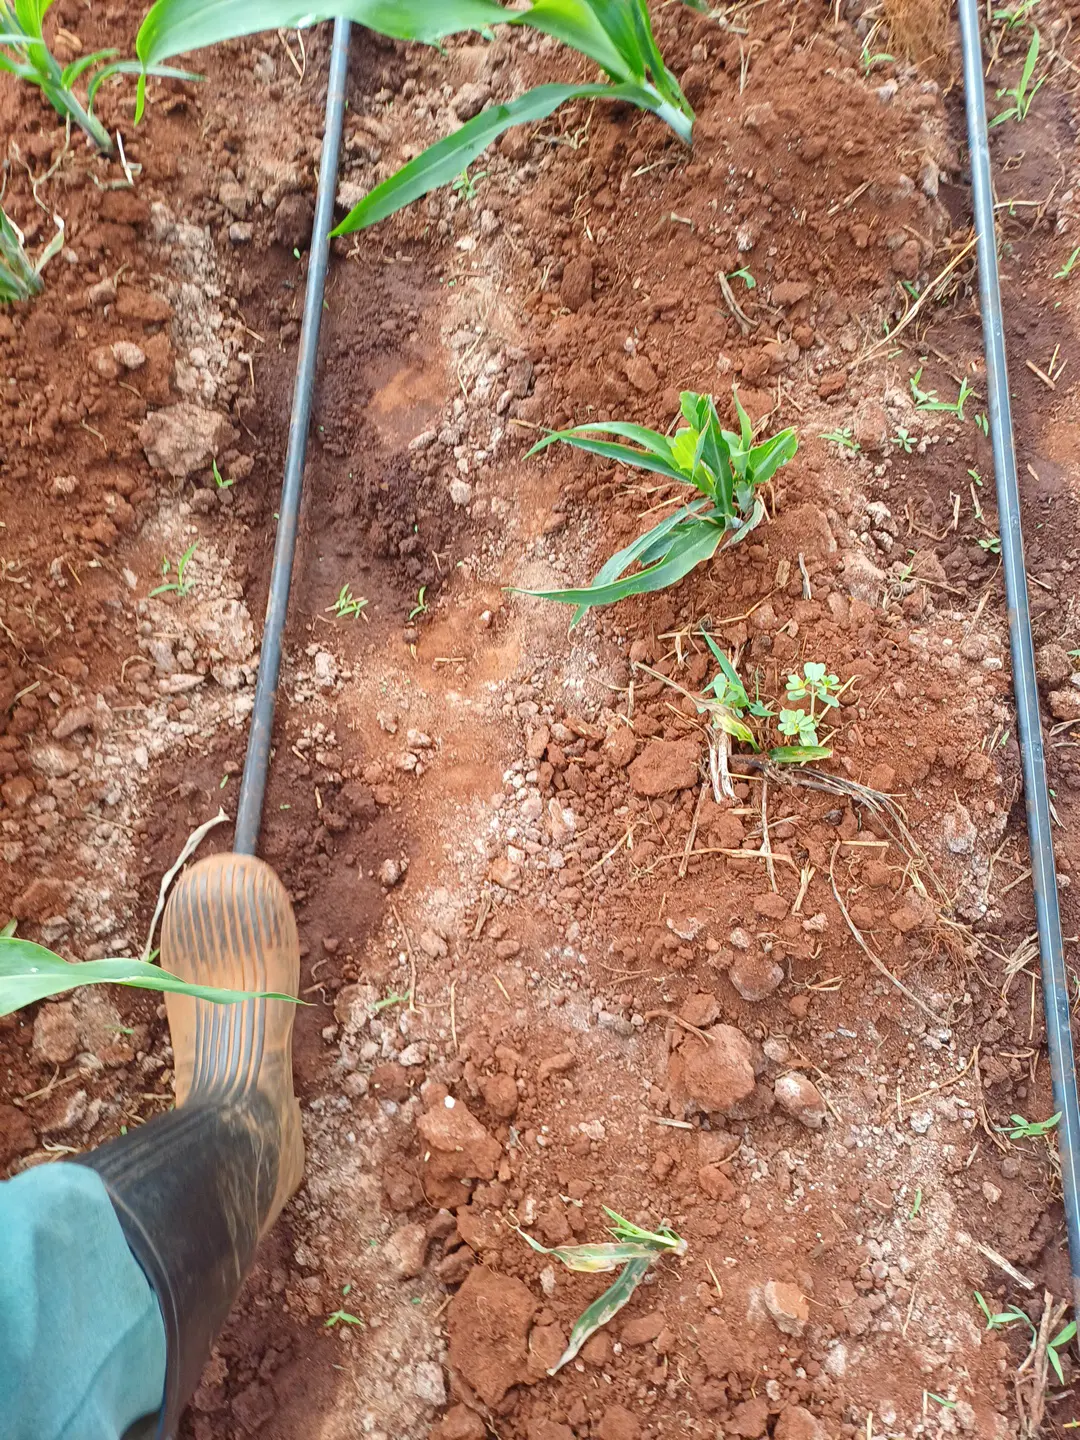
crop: sorghum
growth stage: elongation stem
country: Kenya
